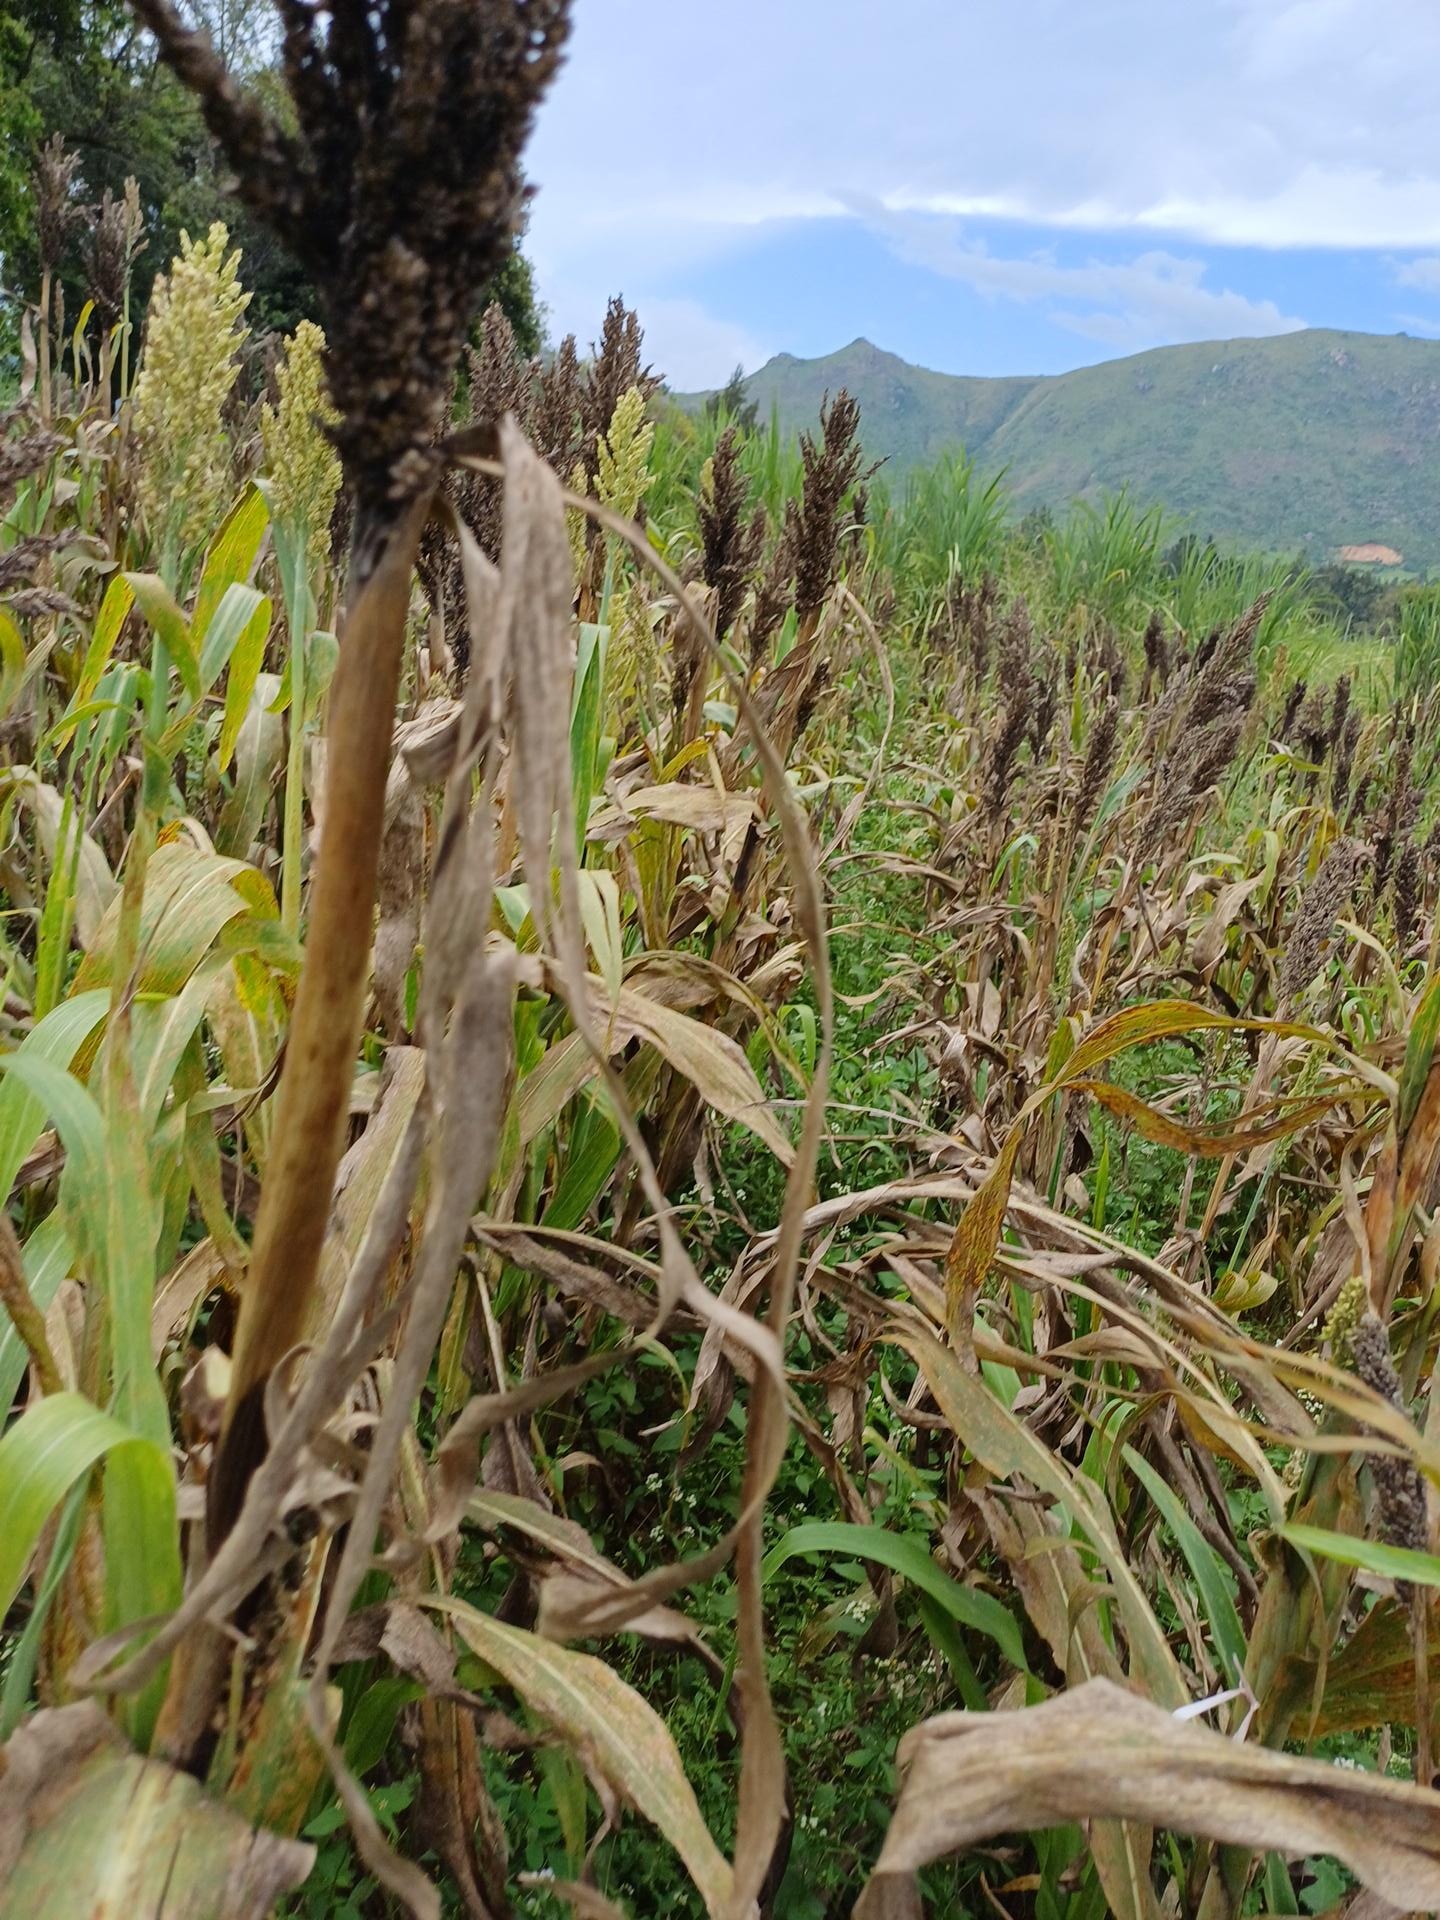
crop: sorghum
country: Kenya
